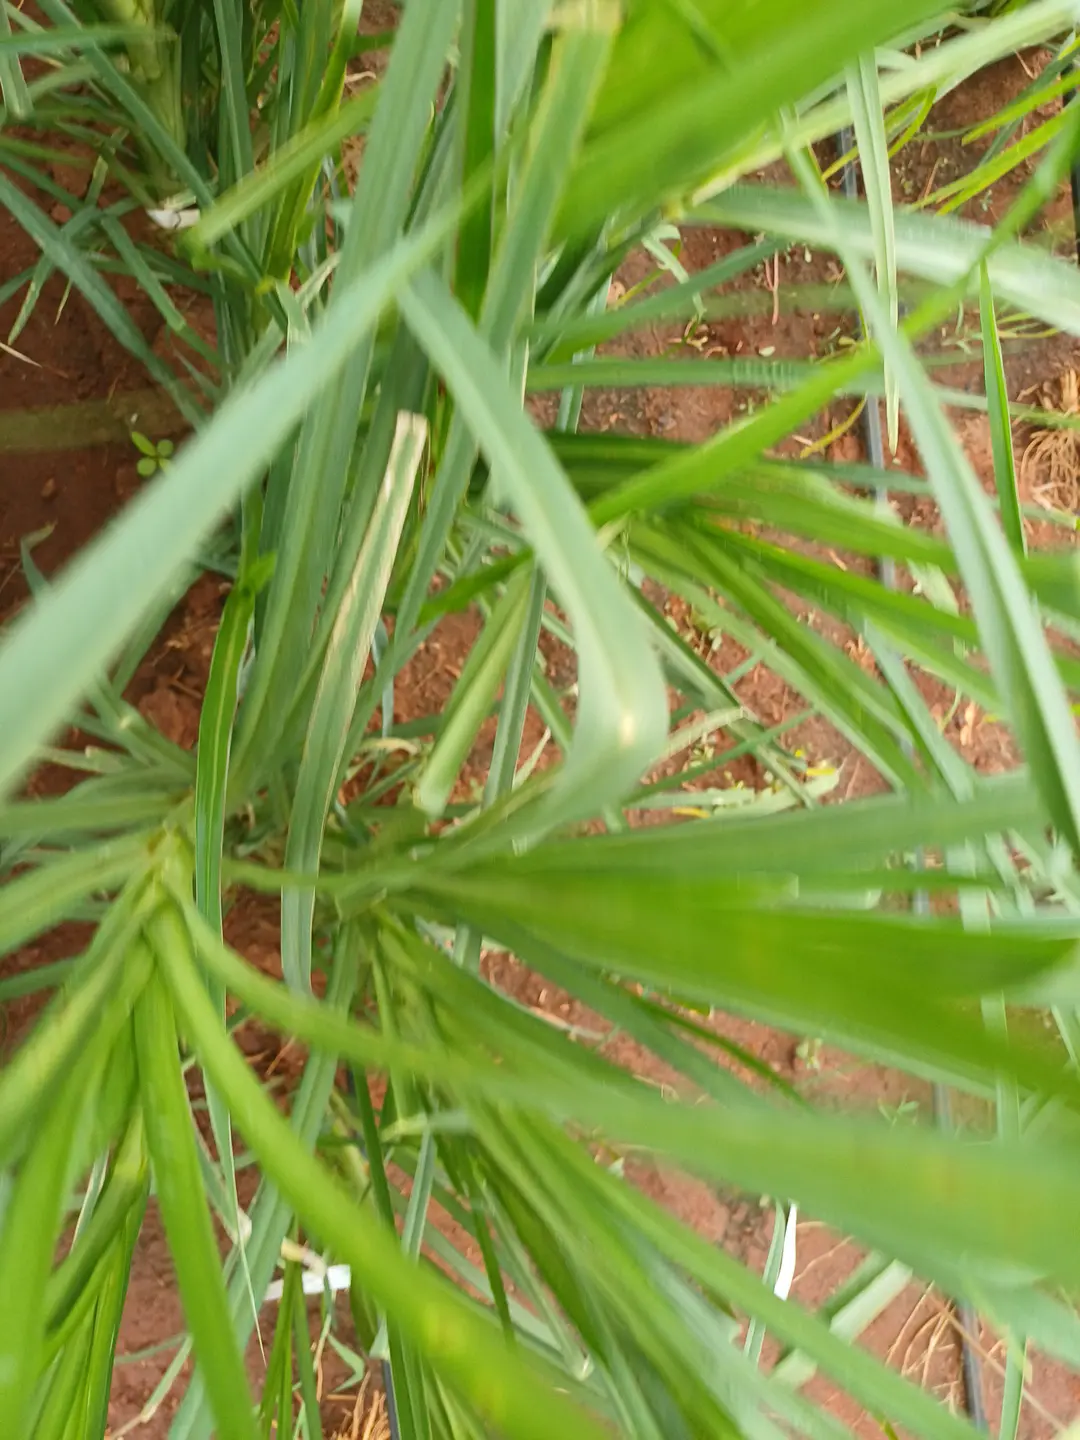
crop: finger millet
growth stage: flowering
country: Kenya
